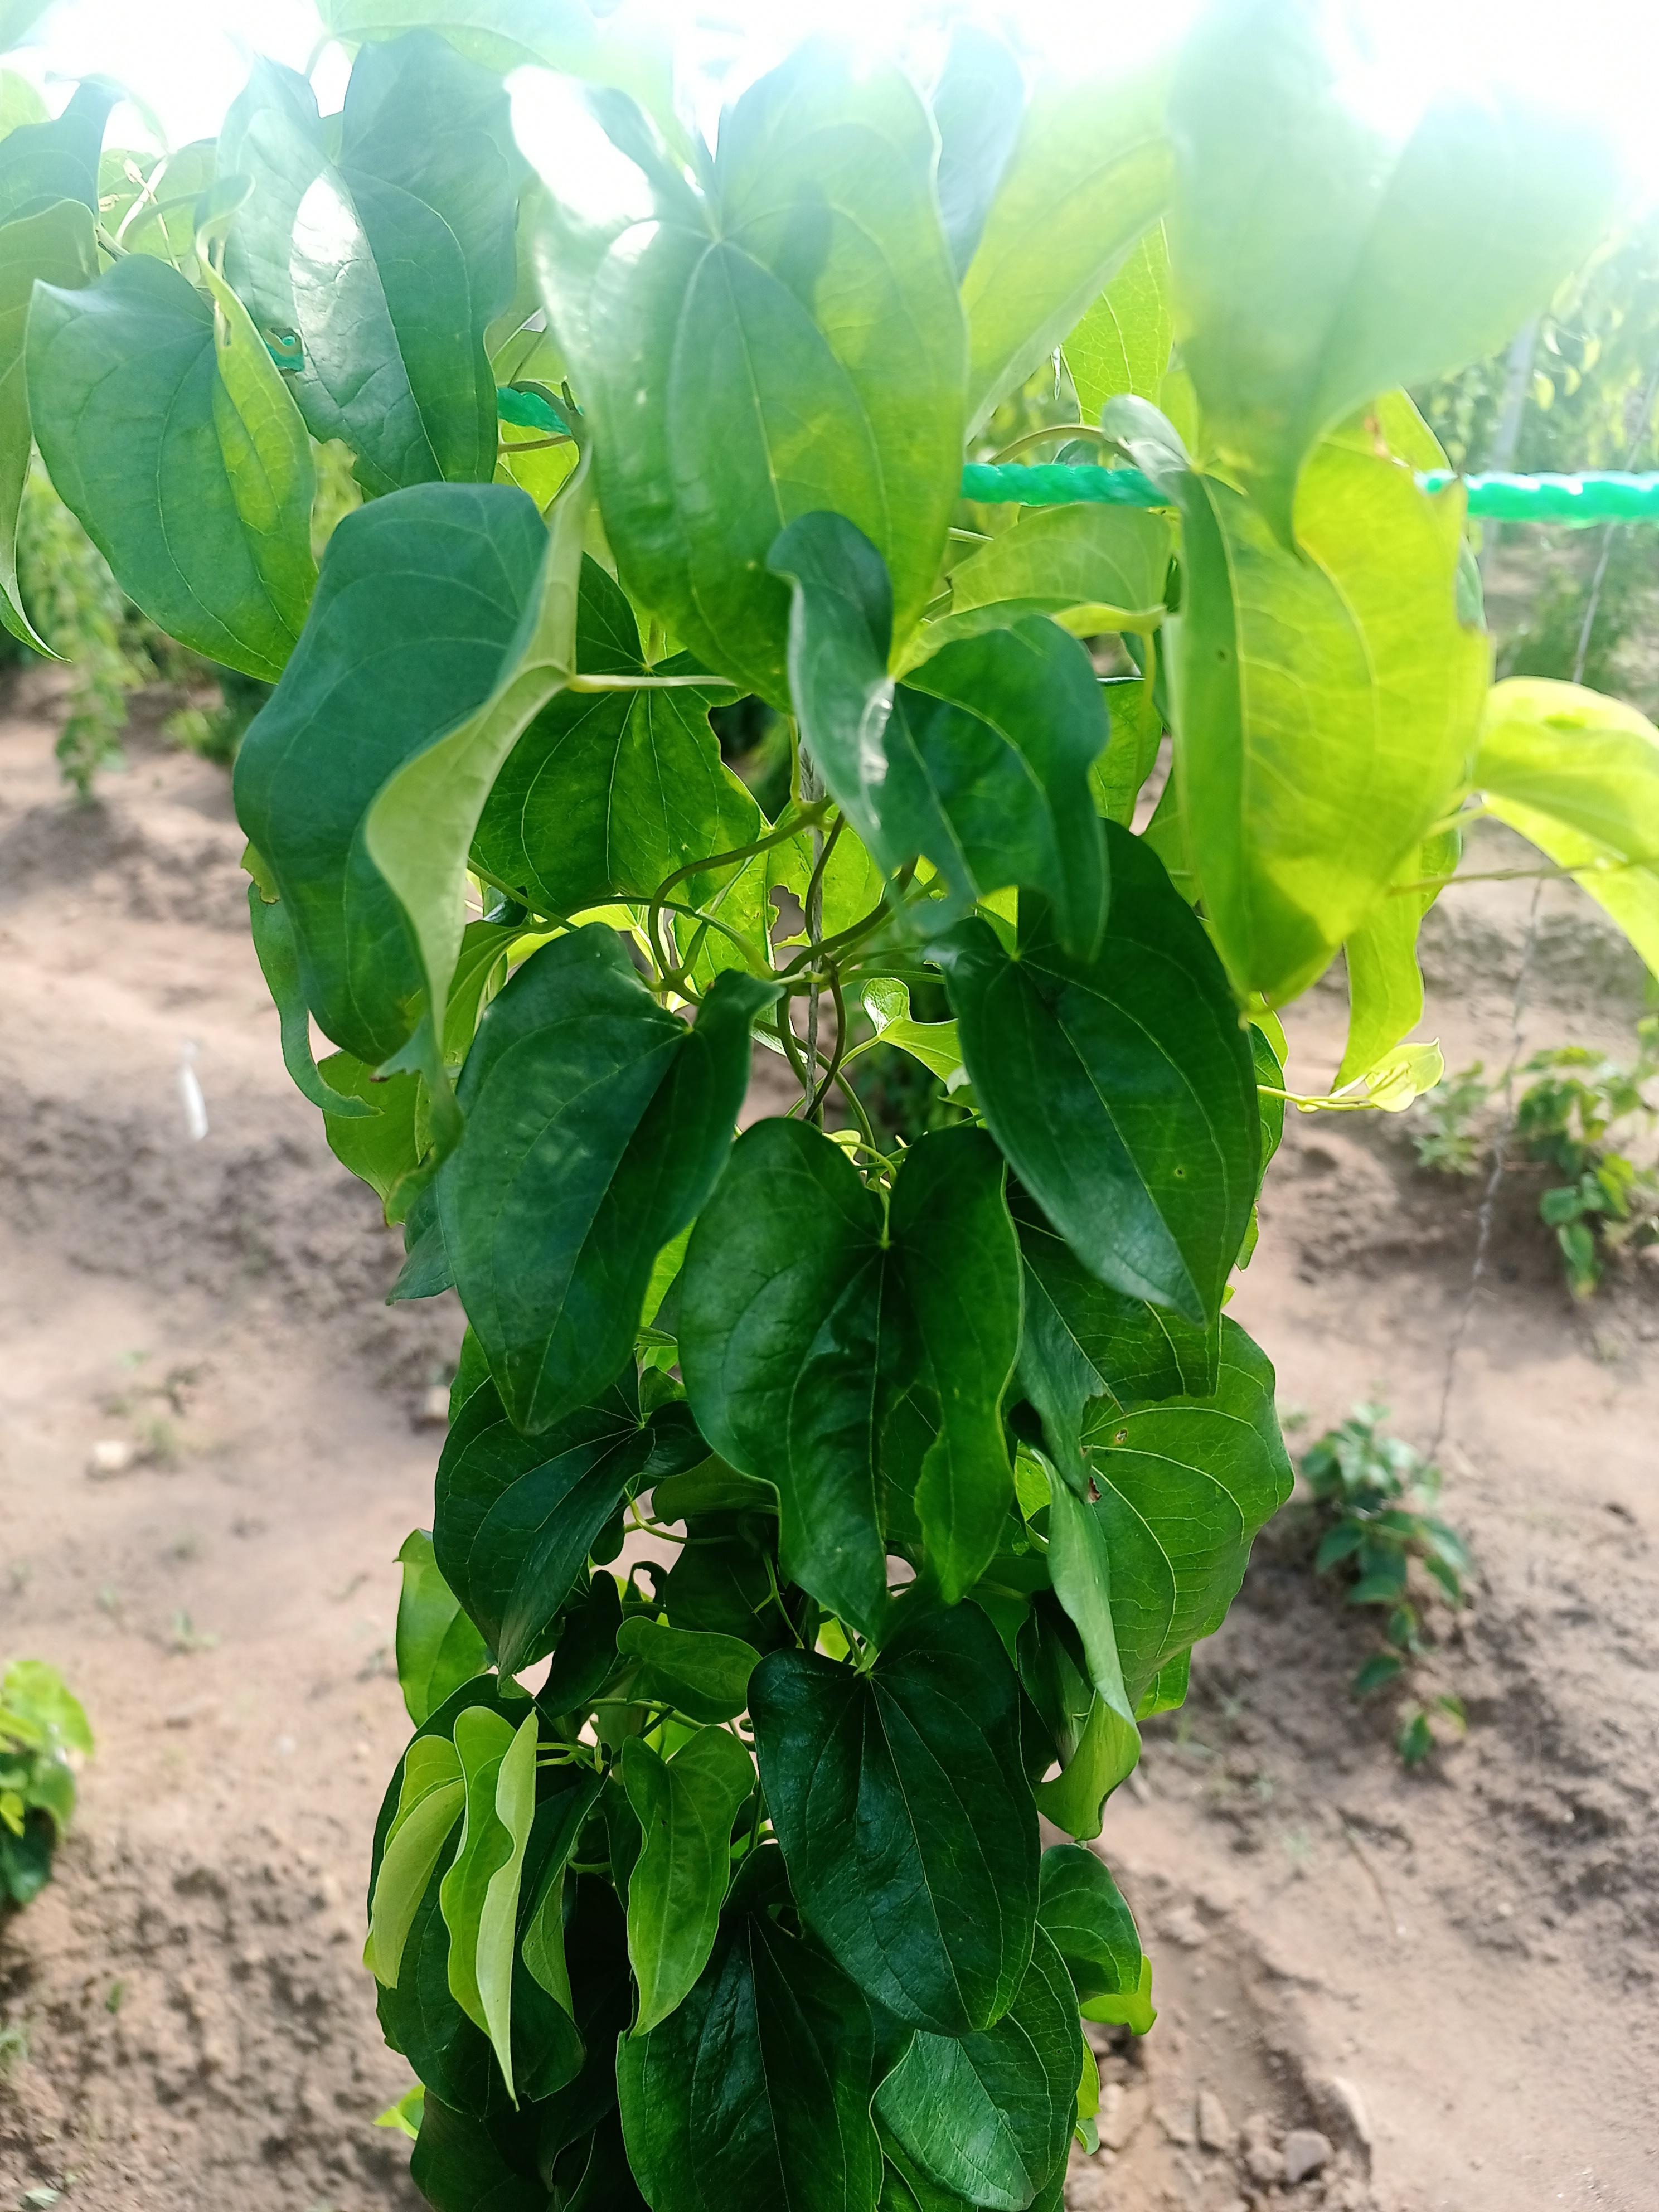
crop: yam
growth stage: vegetative
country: Nigeria
